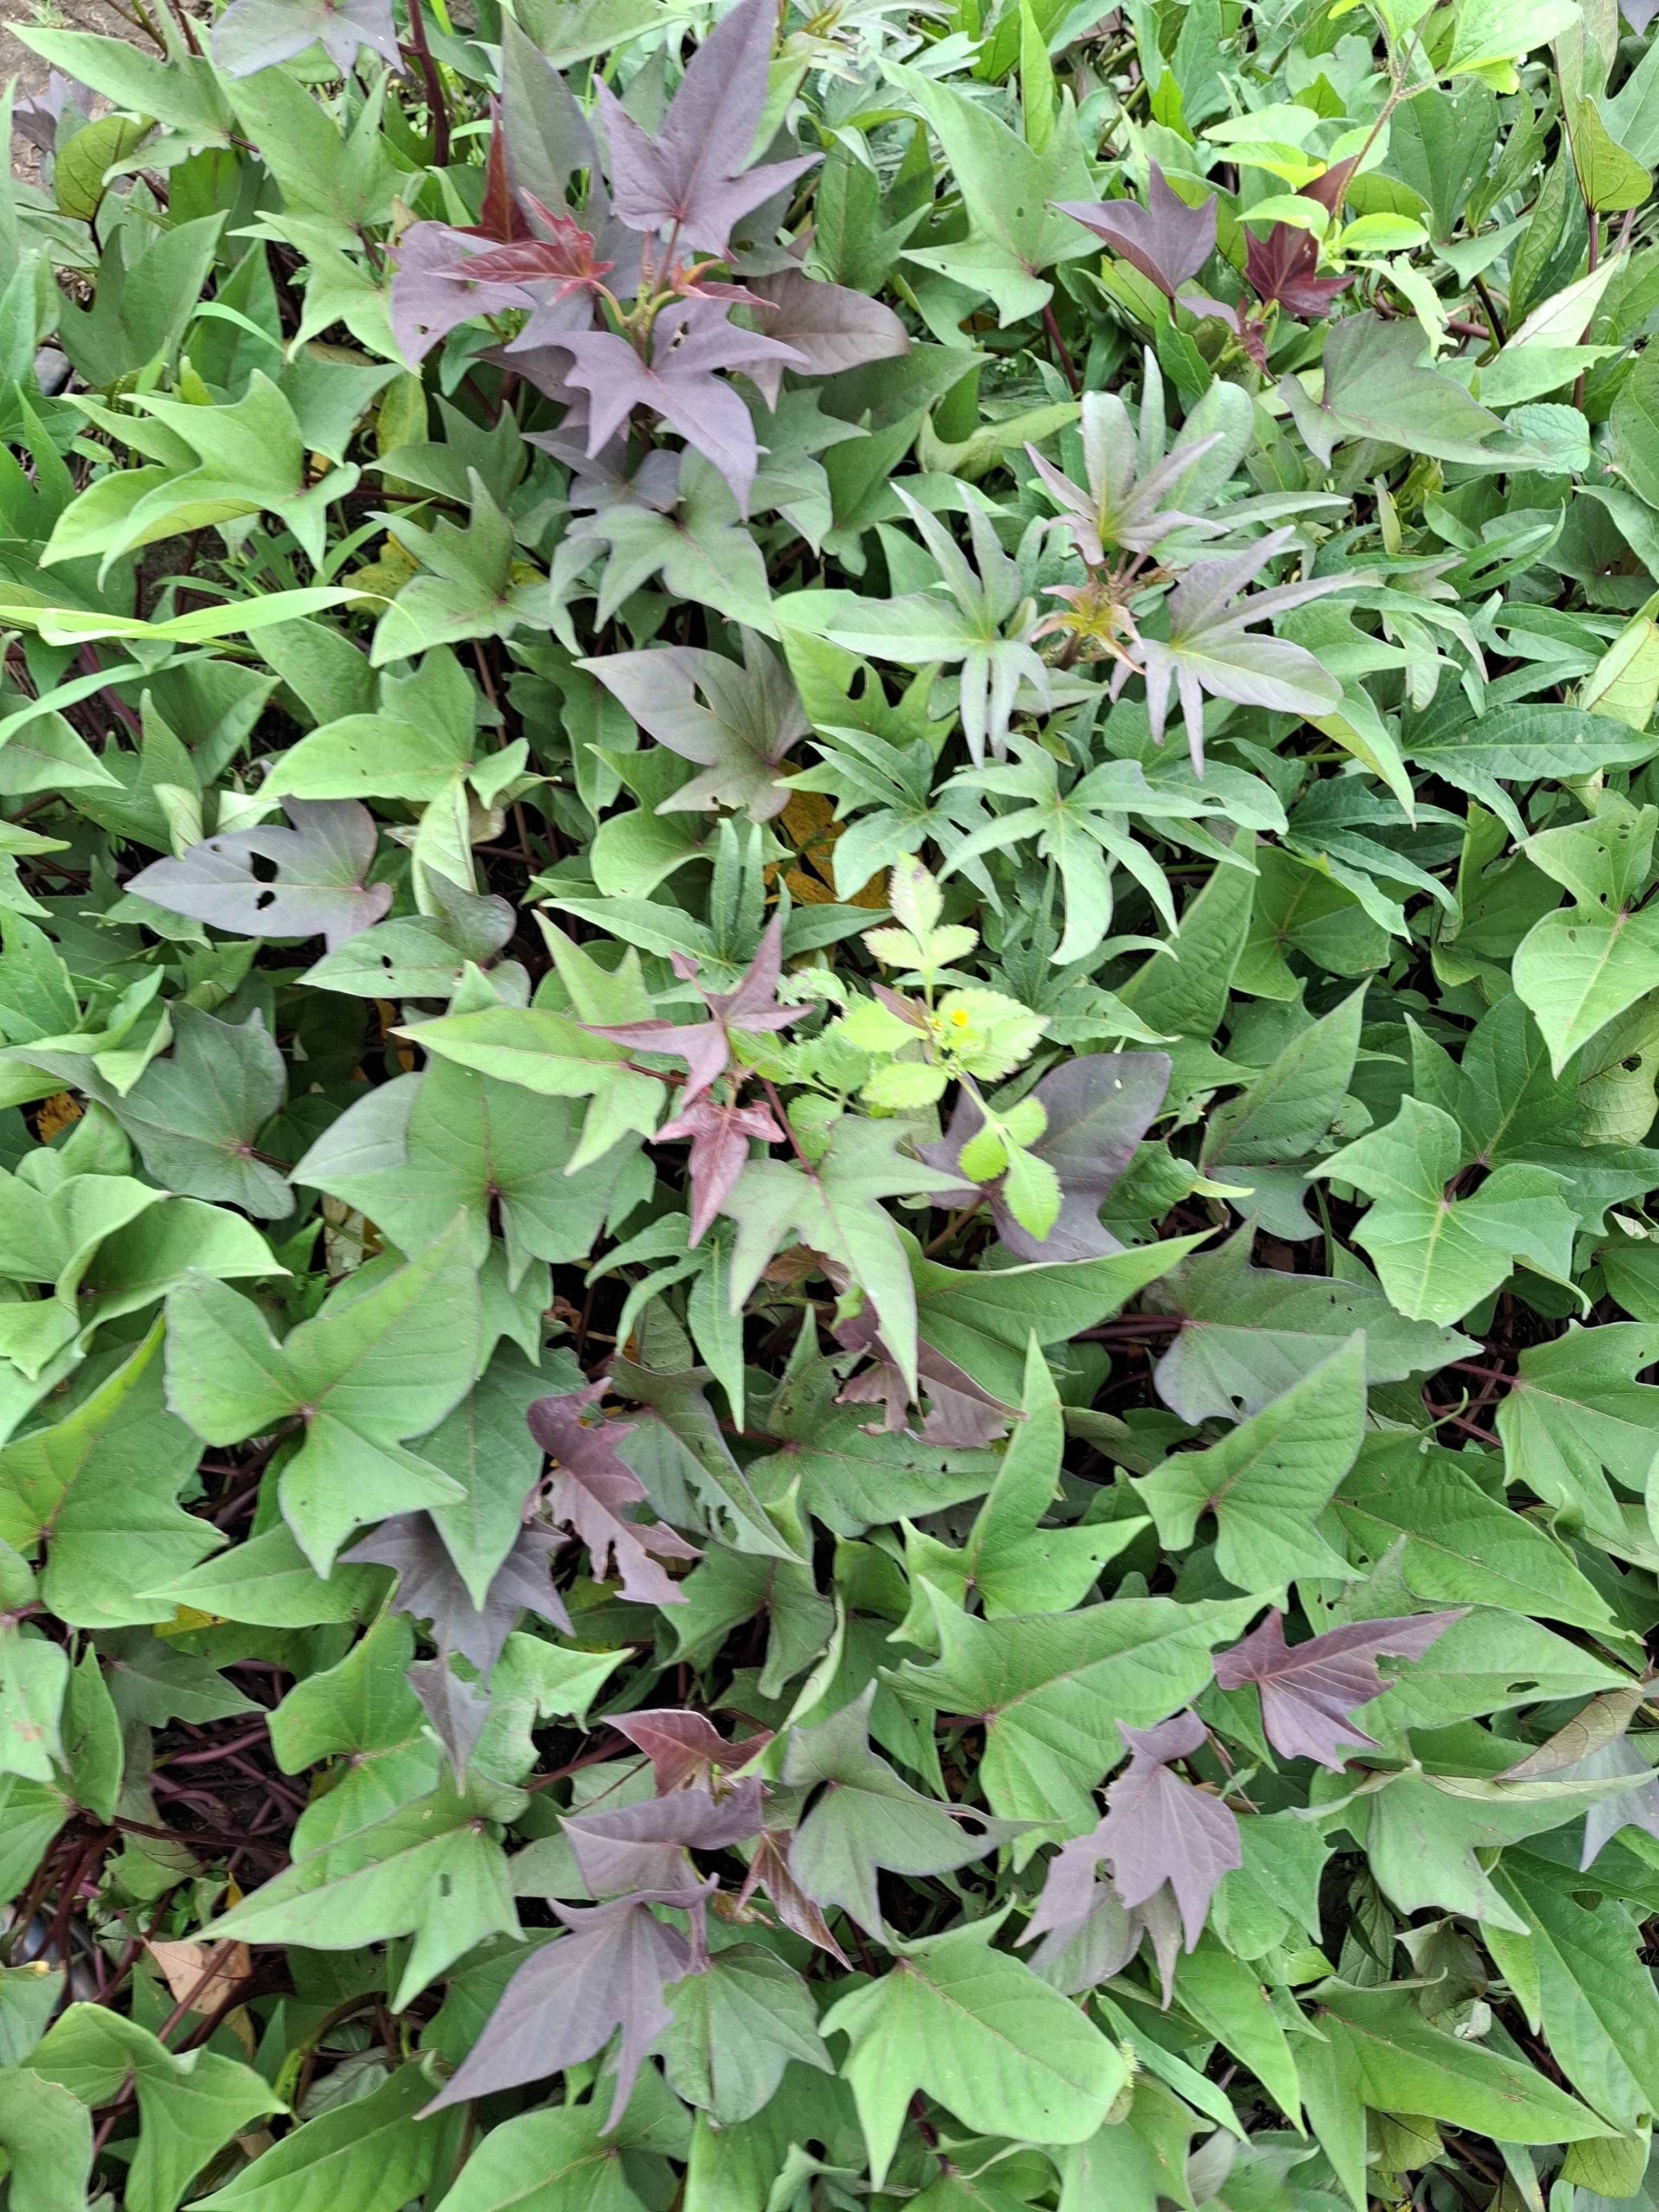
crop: sweet potato
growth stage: flowering
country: Tanzania
